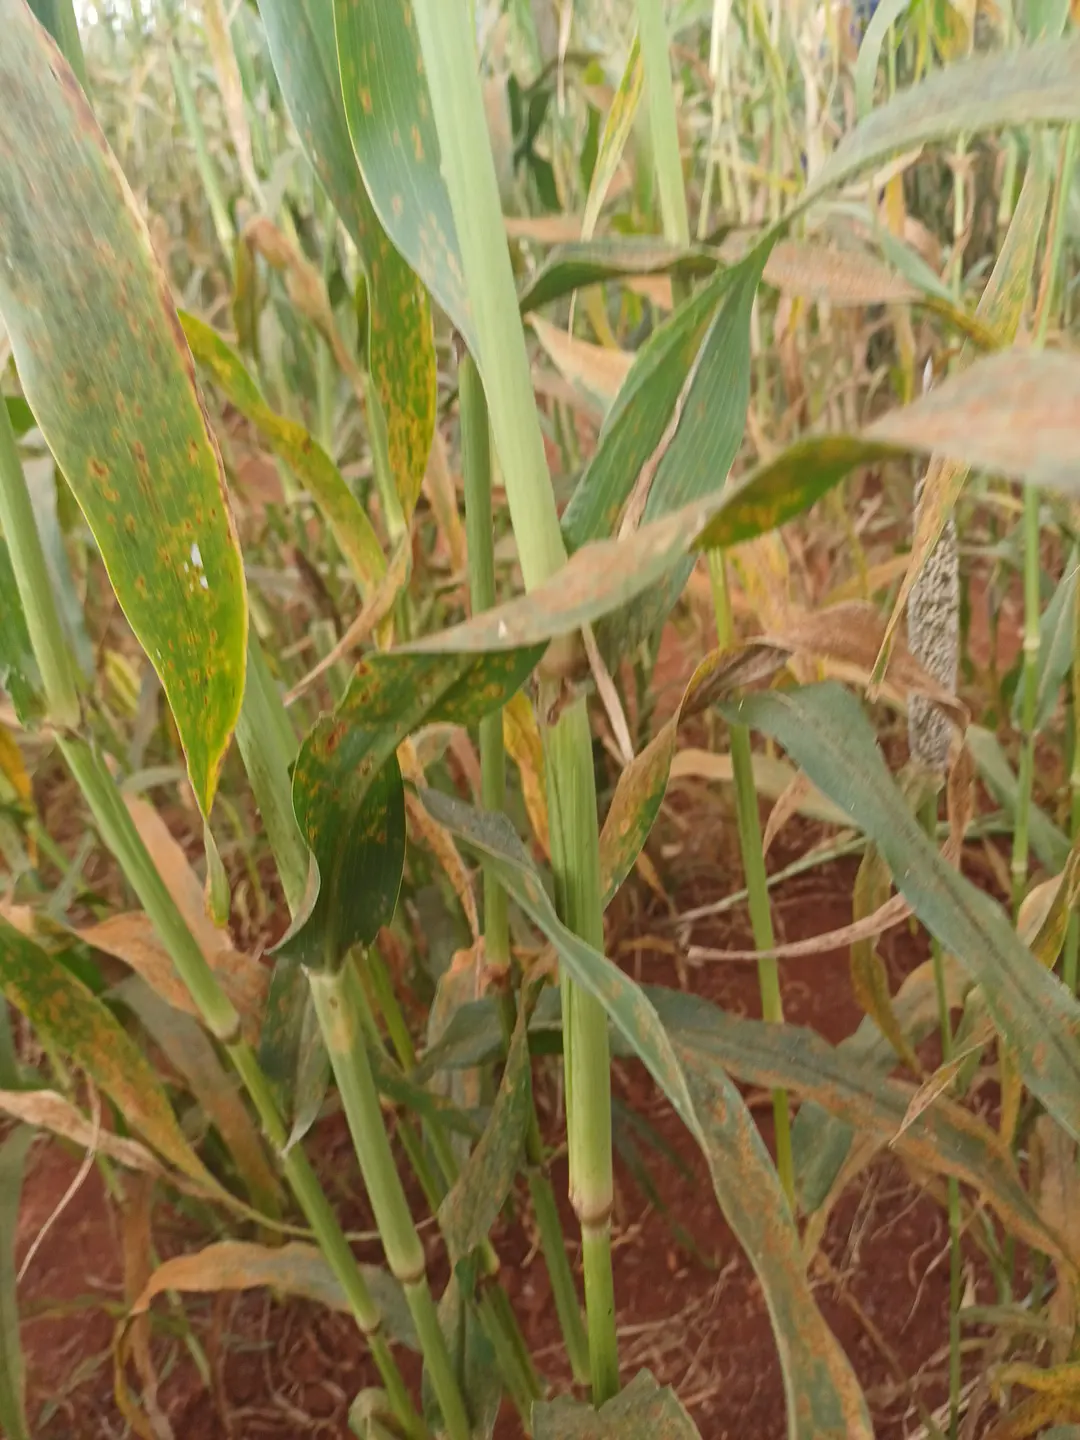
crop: pearl millet
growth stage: filling grain
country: Kenya
